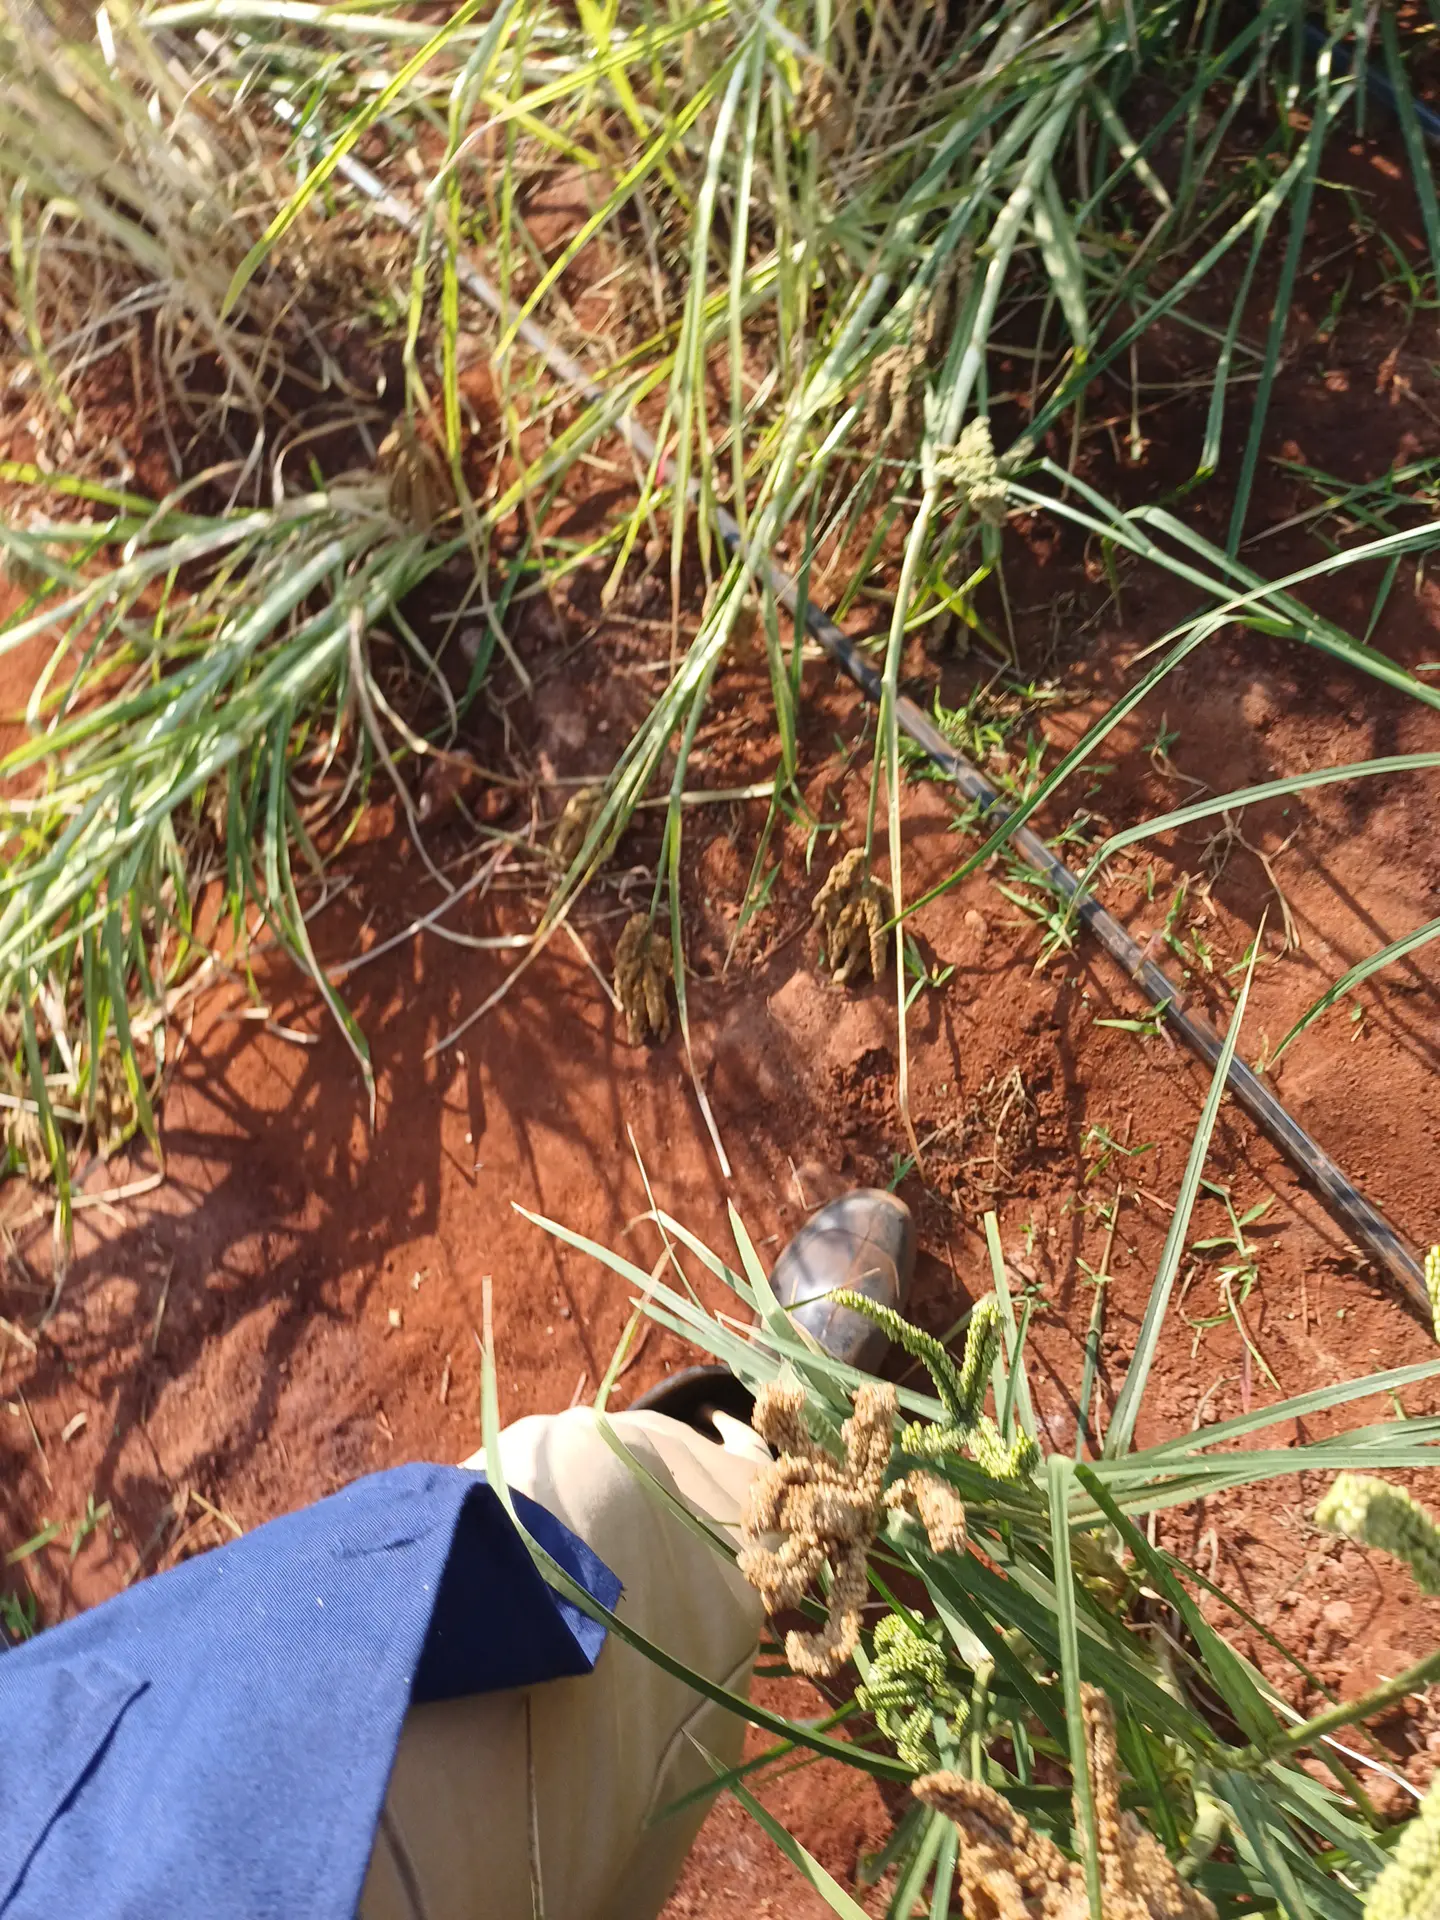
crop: finger millet
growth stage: filling grain
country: Kenya
